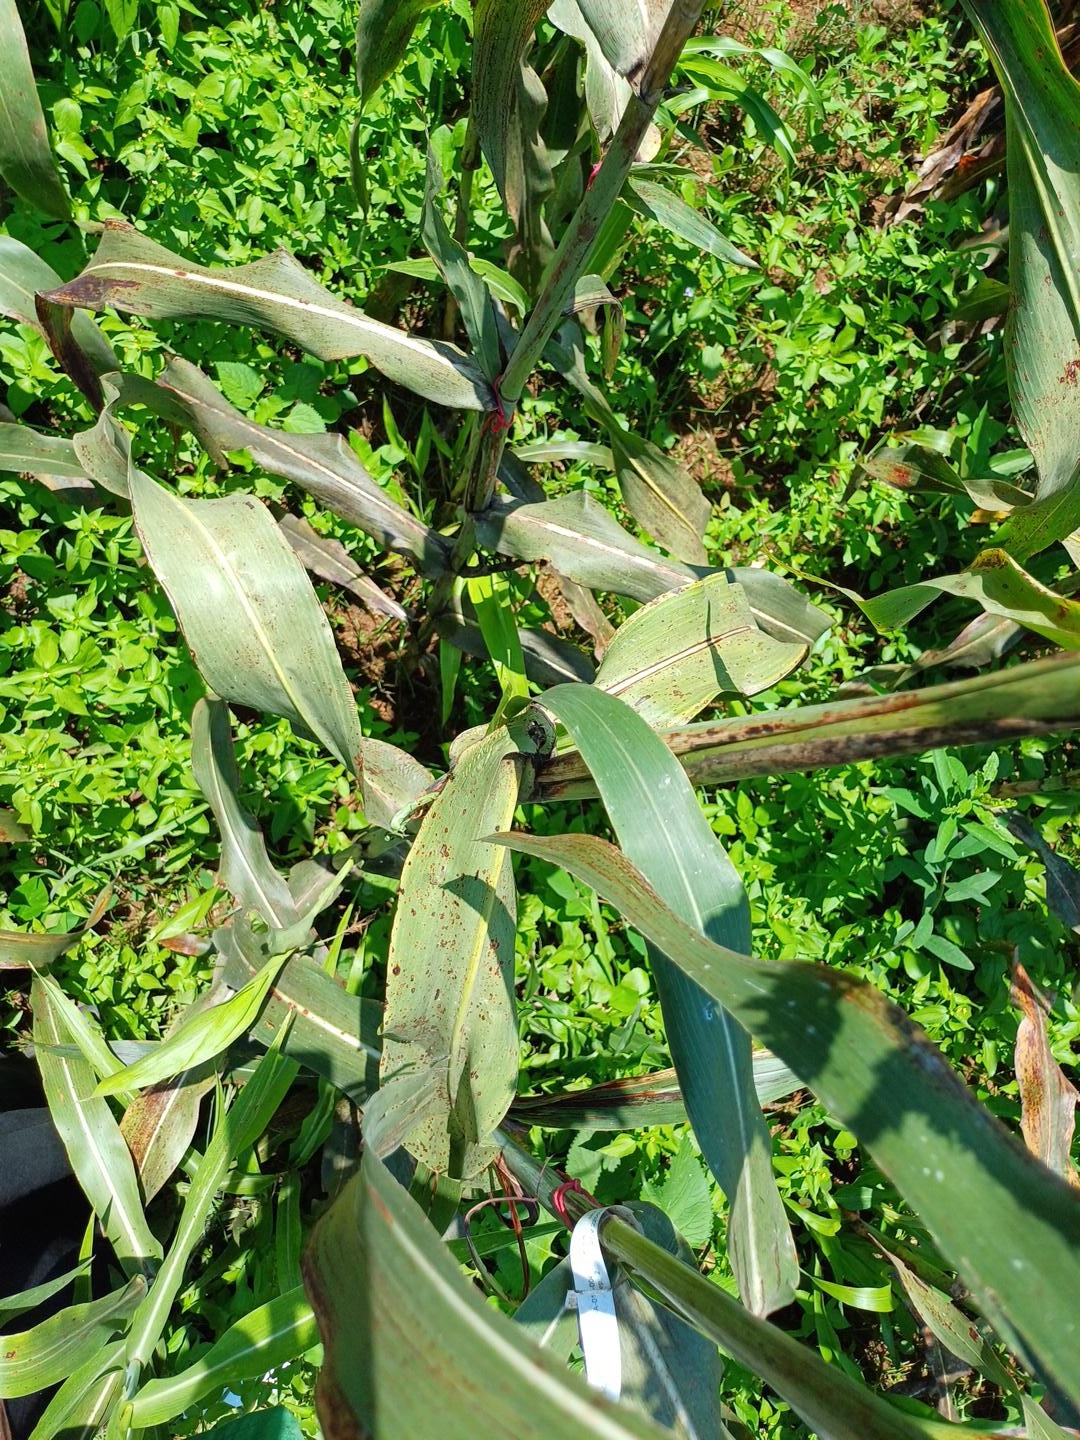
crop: sorghum
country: Kenya
